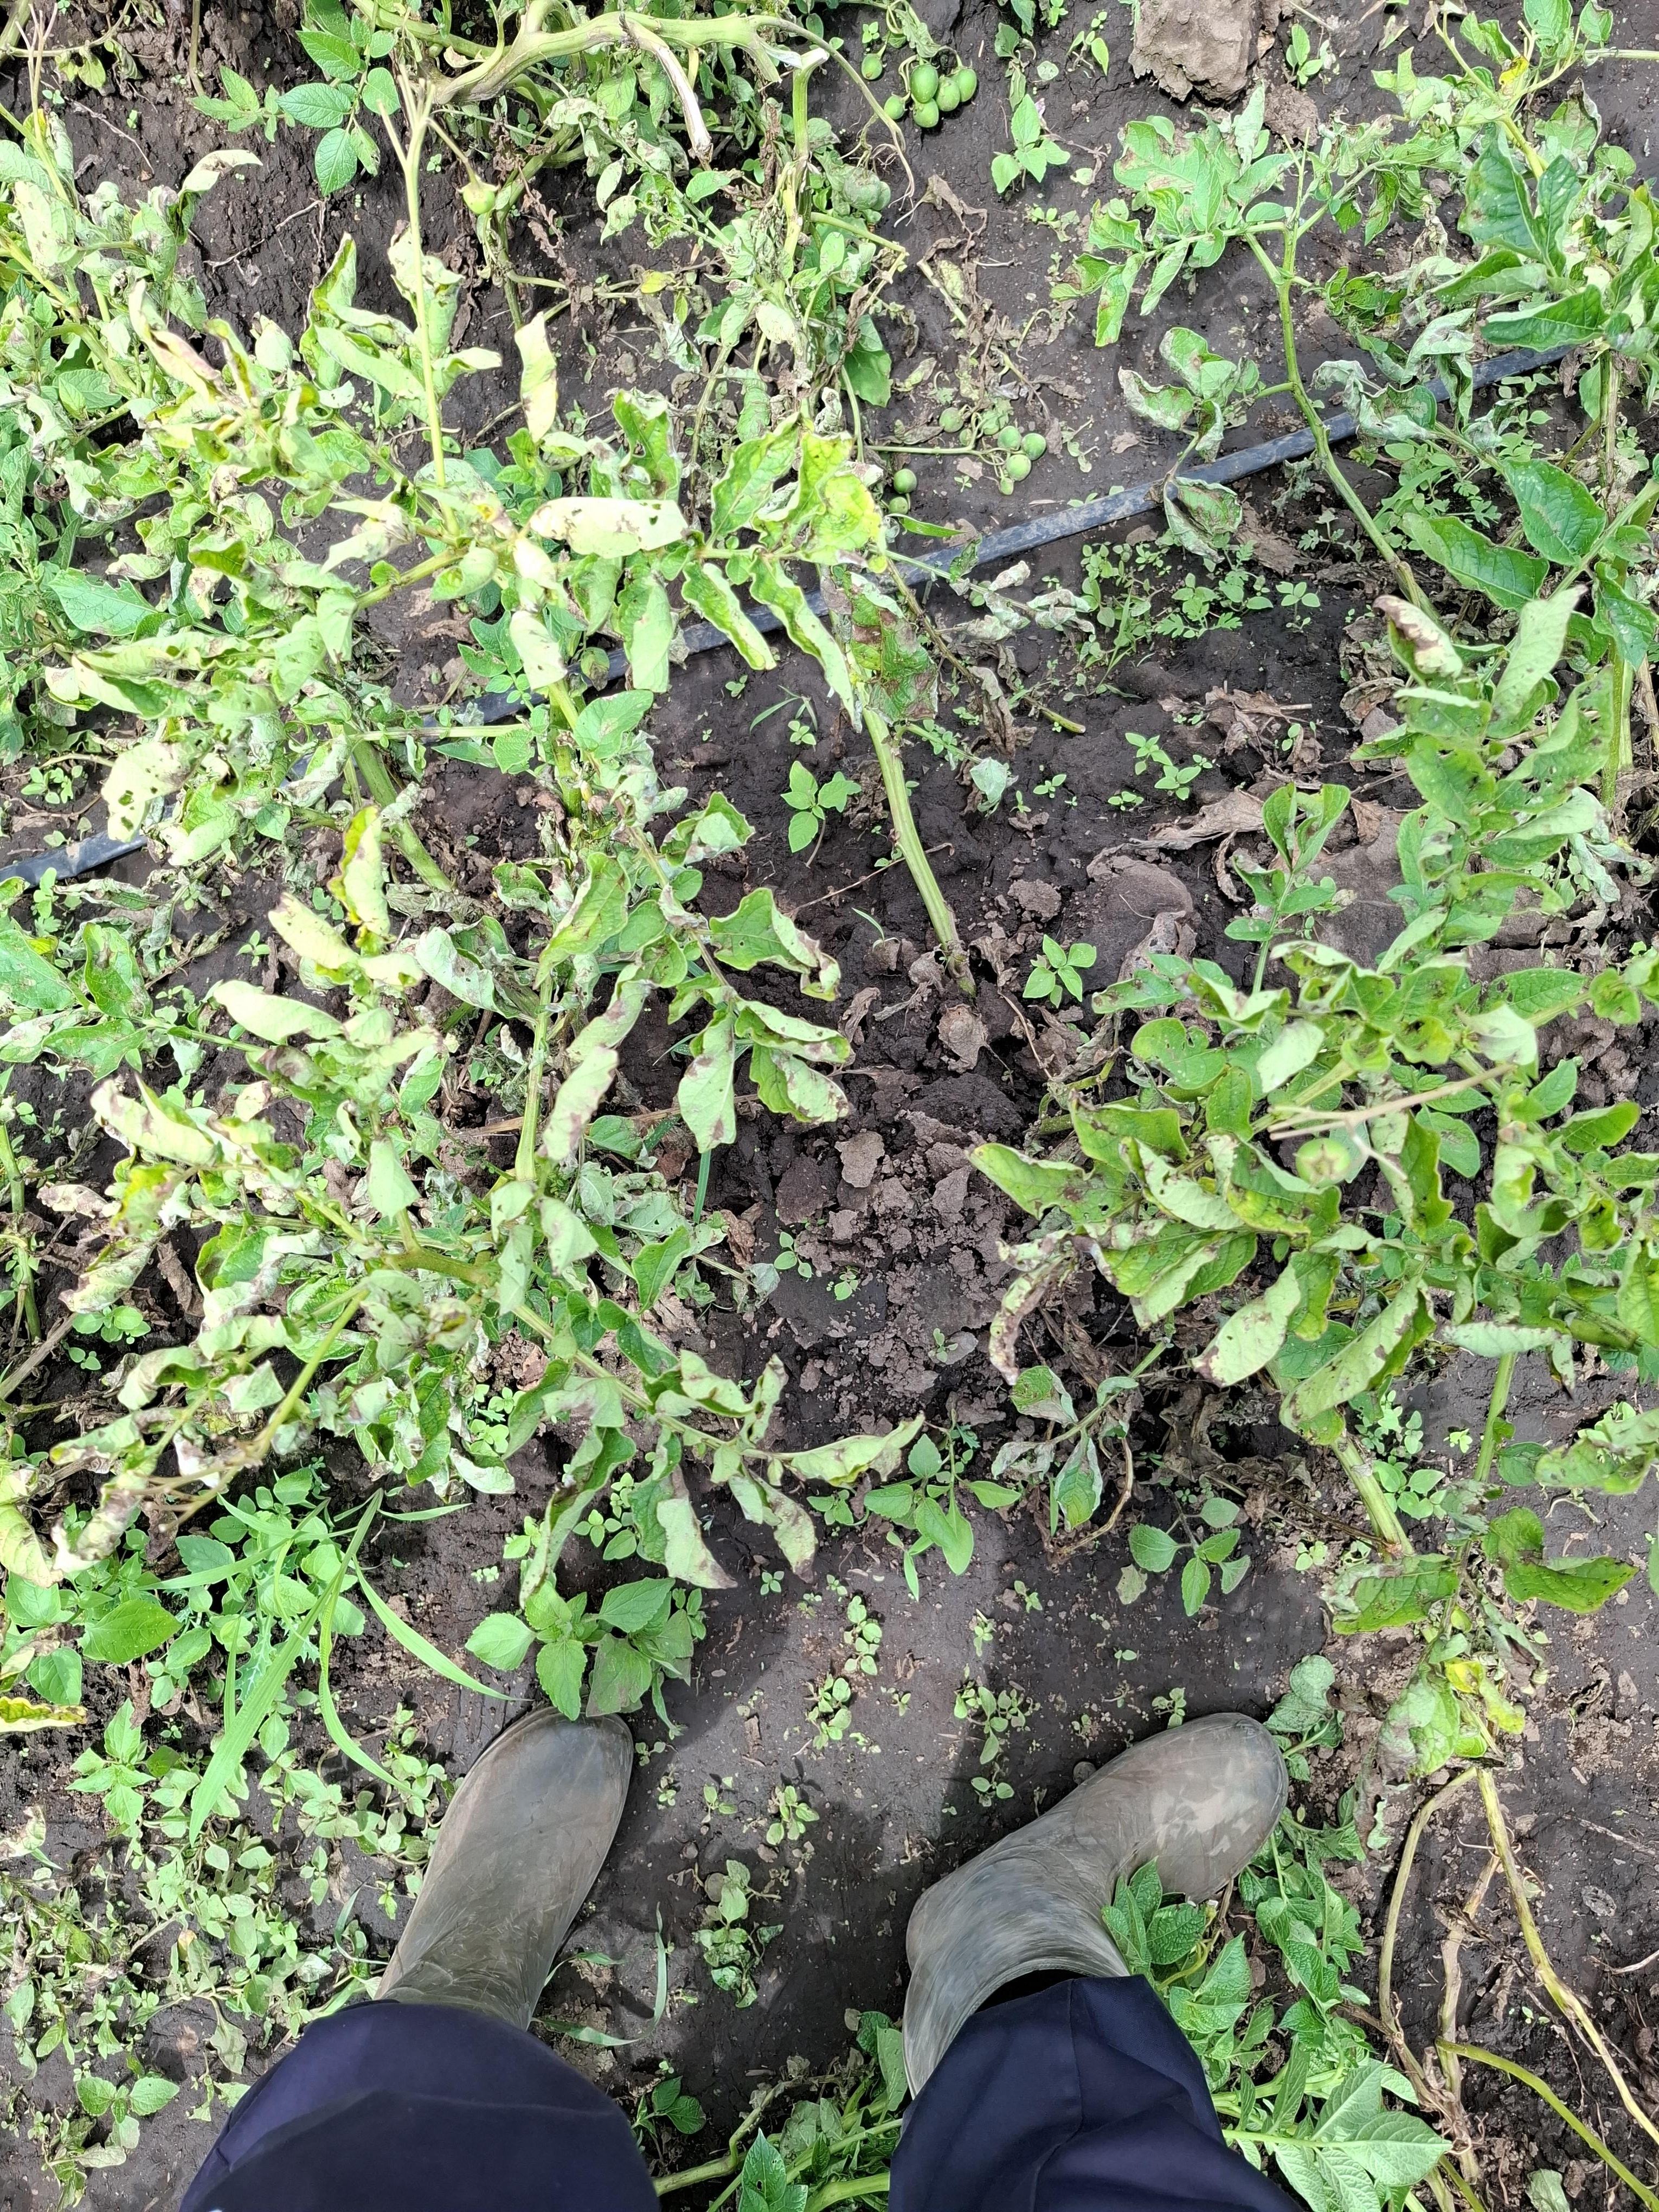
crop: potato
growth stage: flowering
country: Tanzania
